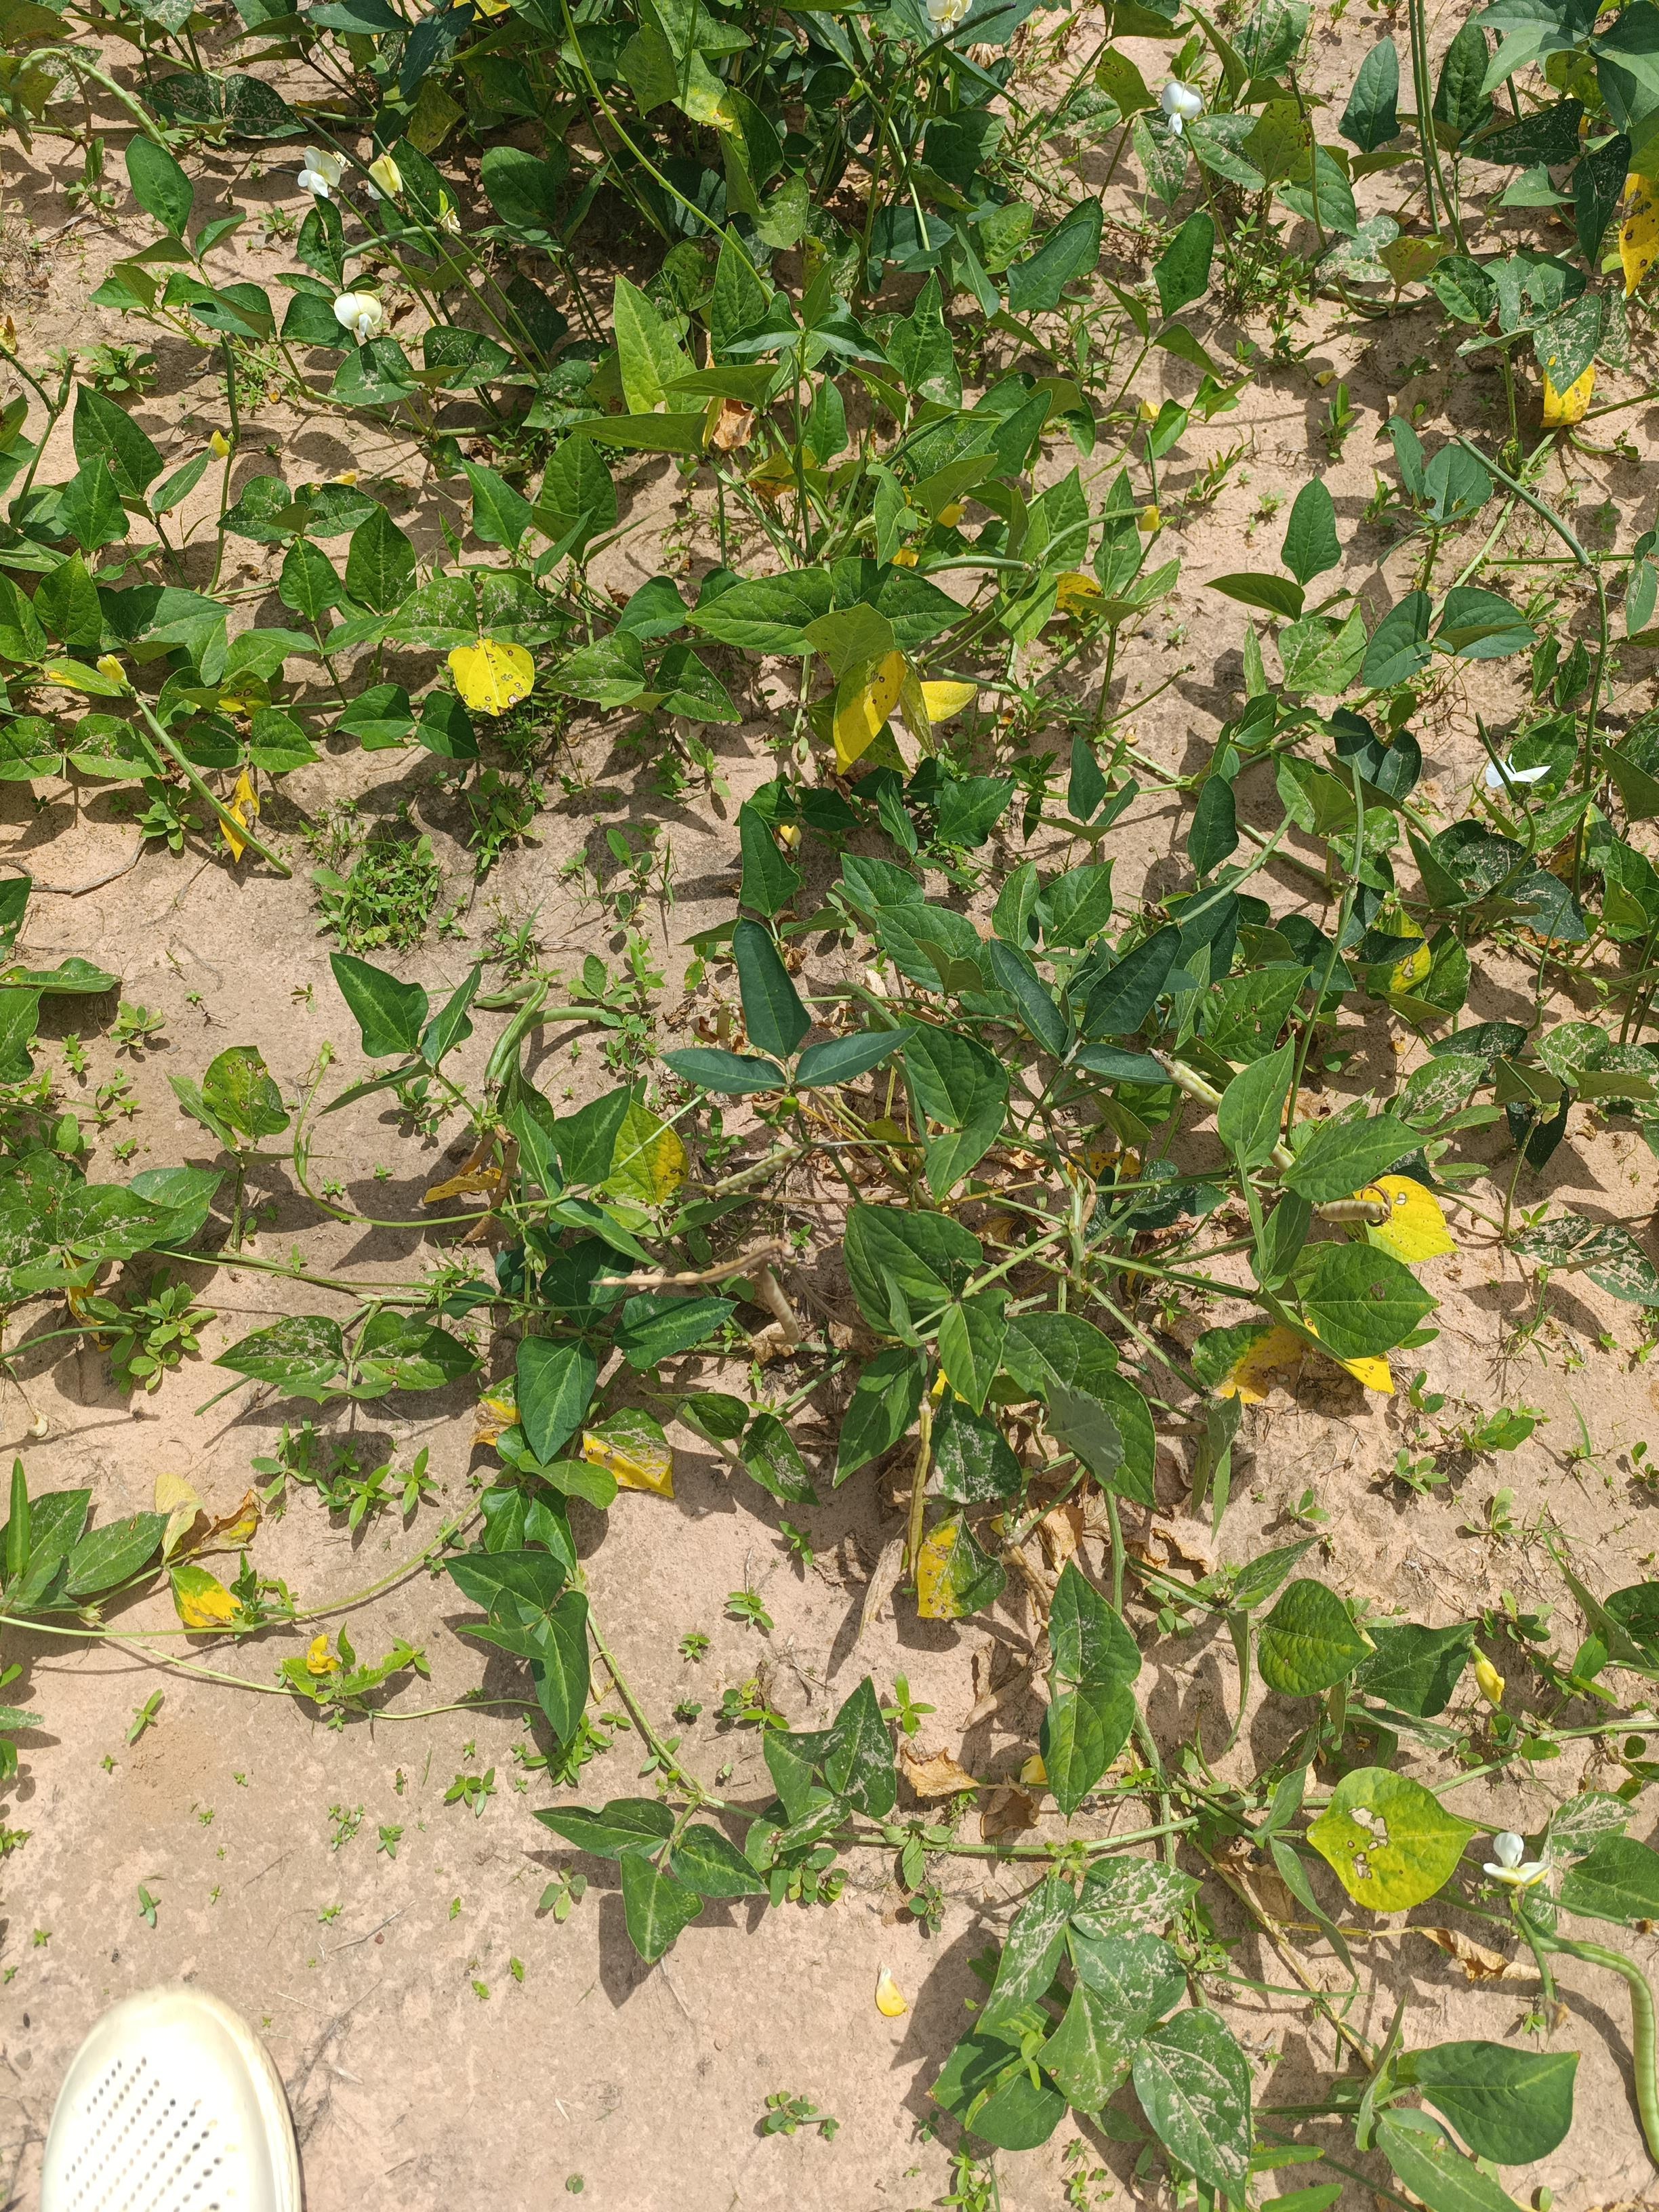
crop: cowpea
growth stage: maturity
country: Nigeria
